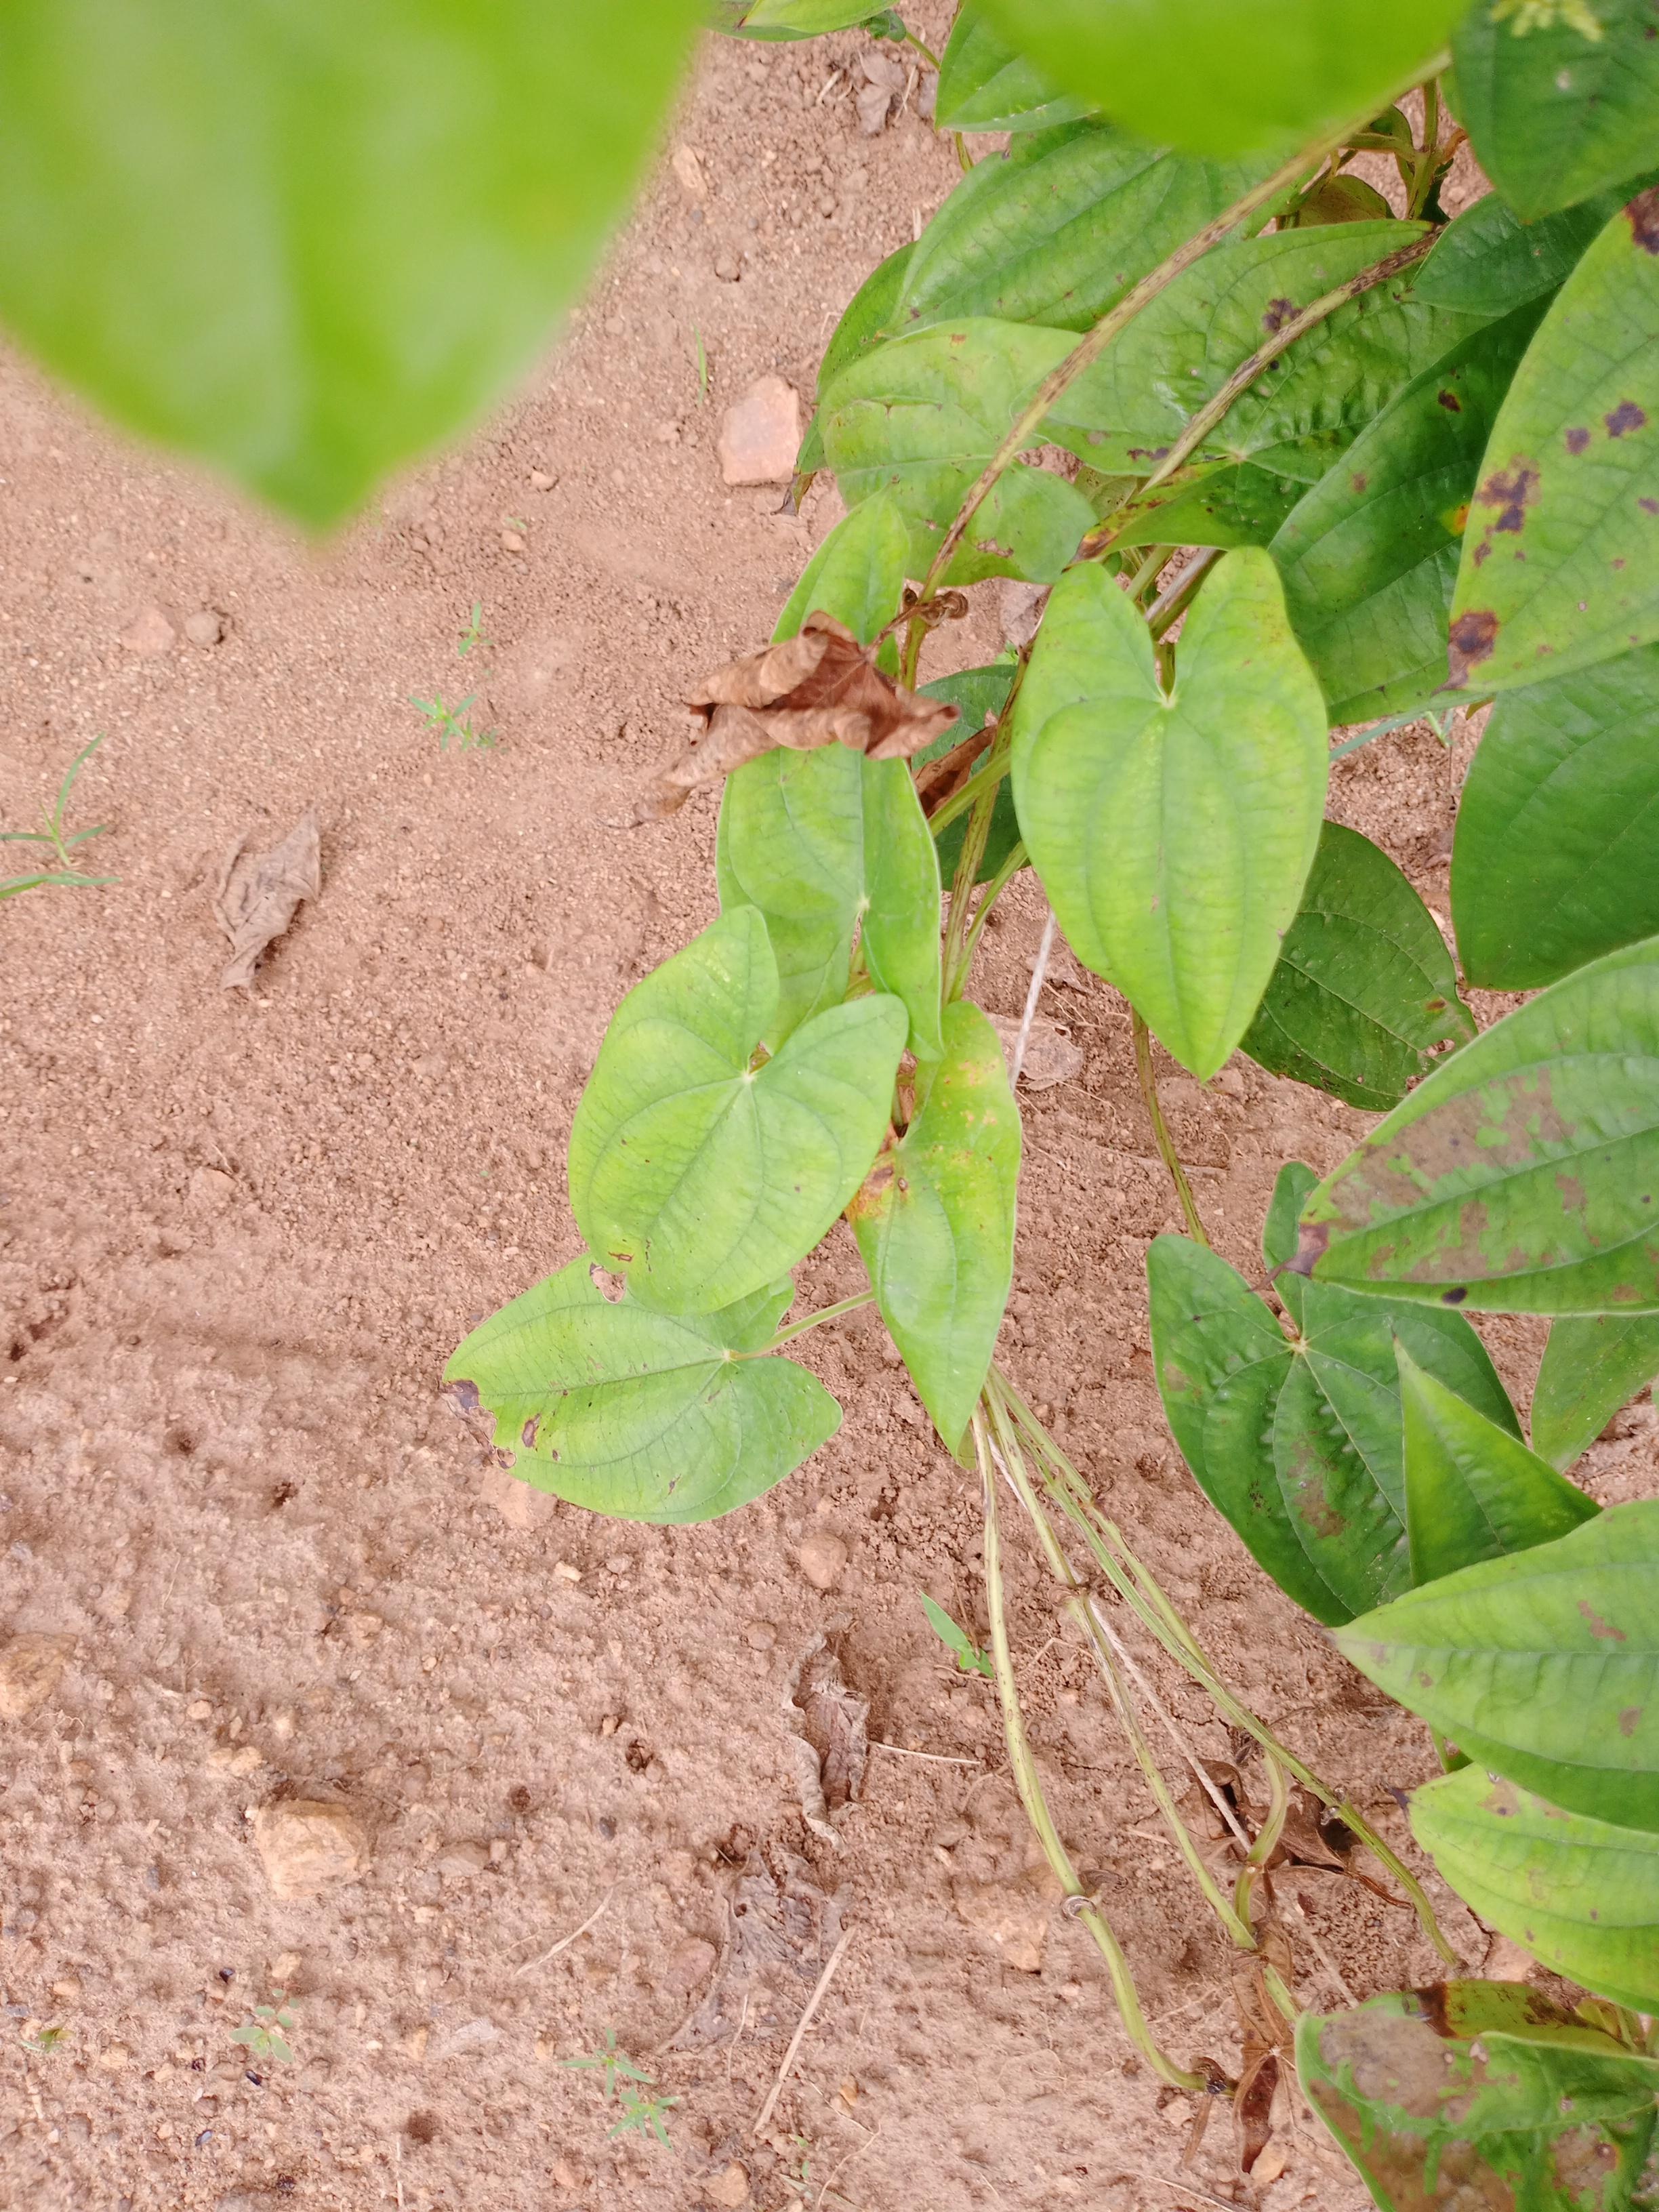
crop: yam
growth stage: vegetative
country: Nigeria
